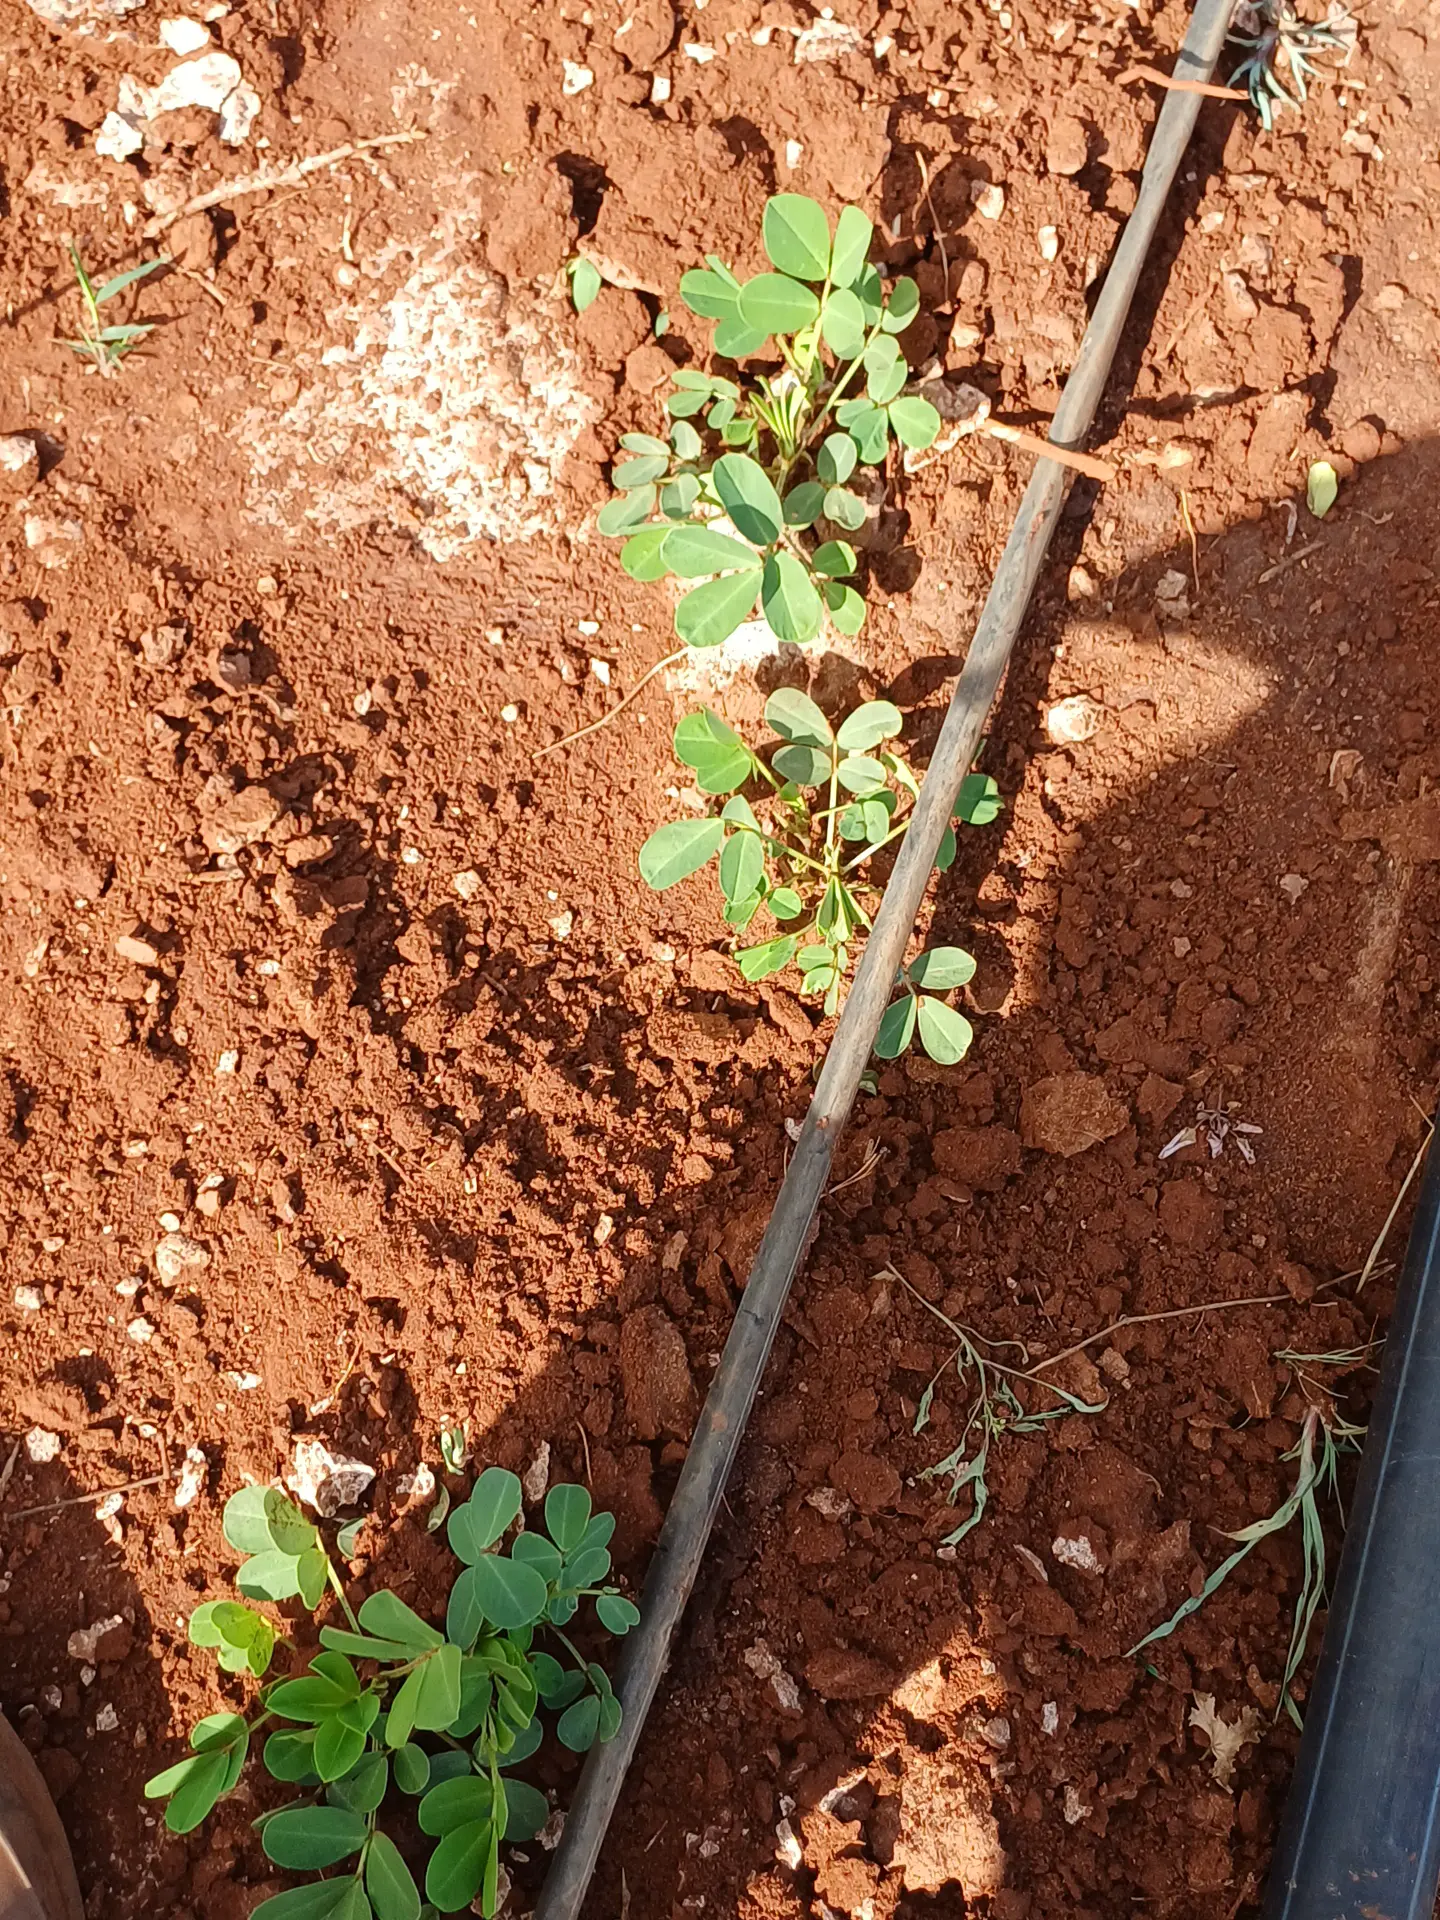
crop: groundnut
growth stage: vegetative
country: Kenya
